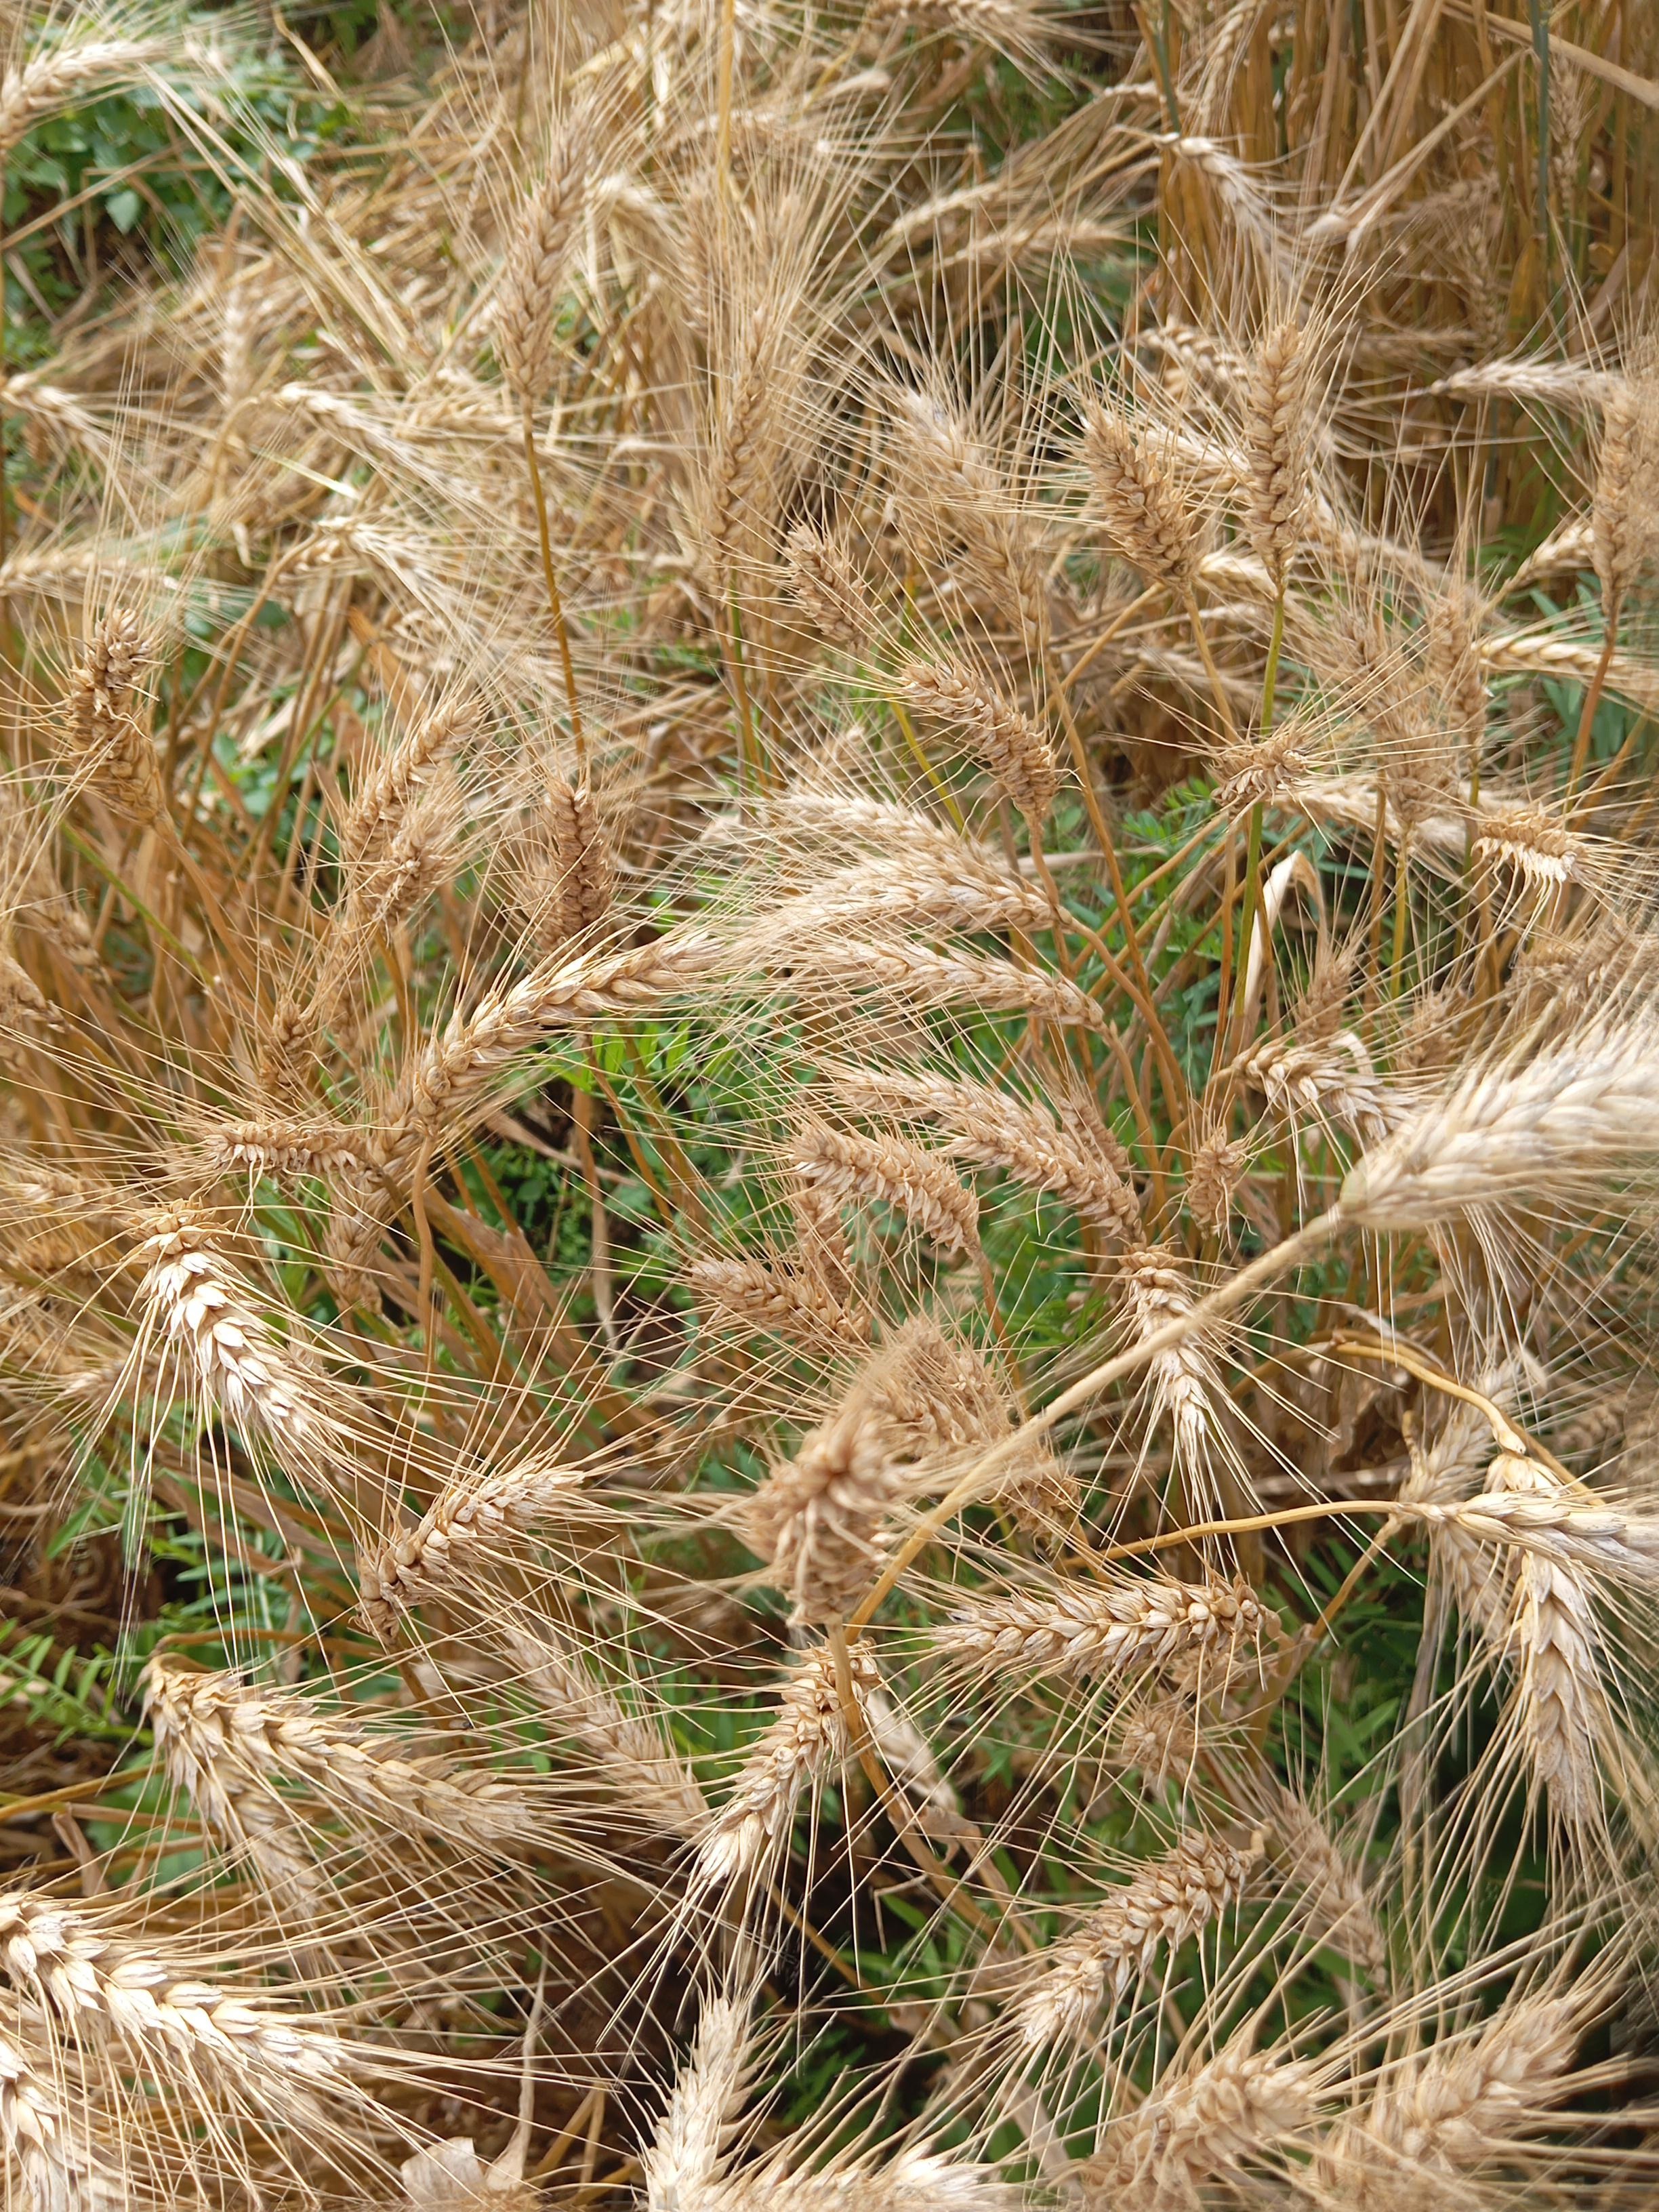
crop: wheat
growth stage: maturity
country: Kenya
